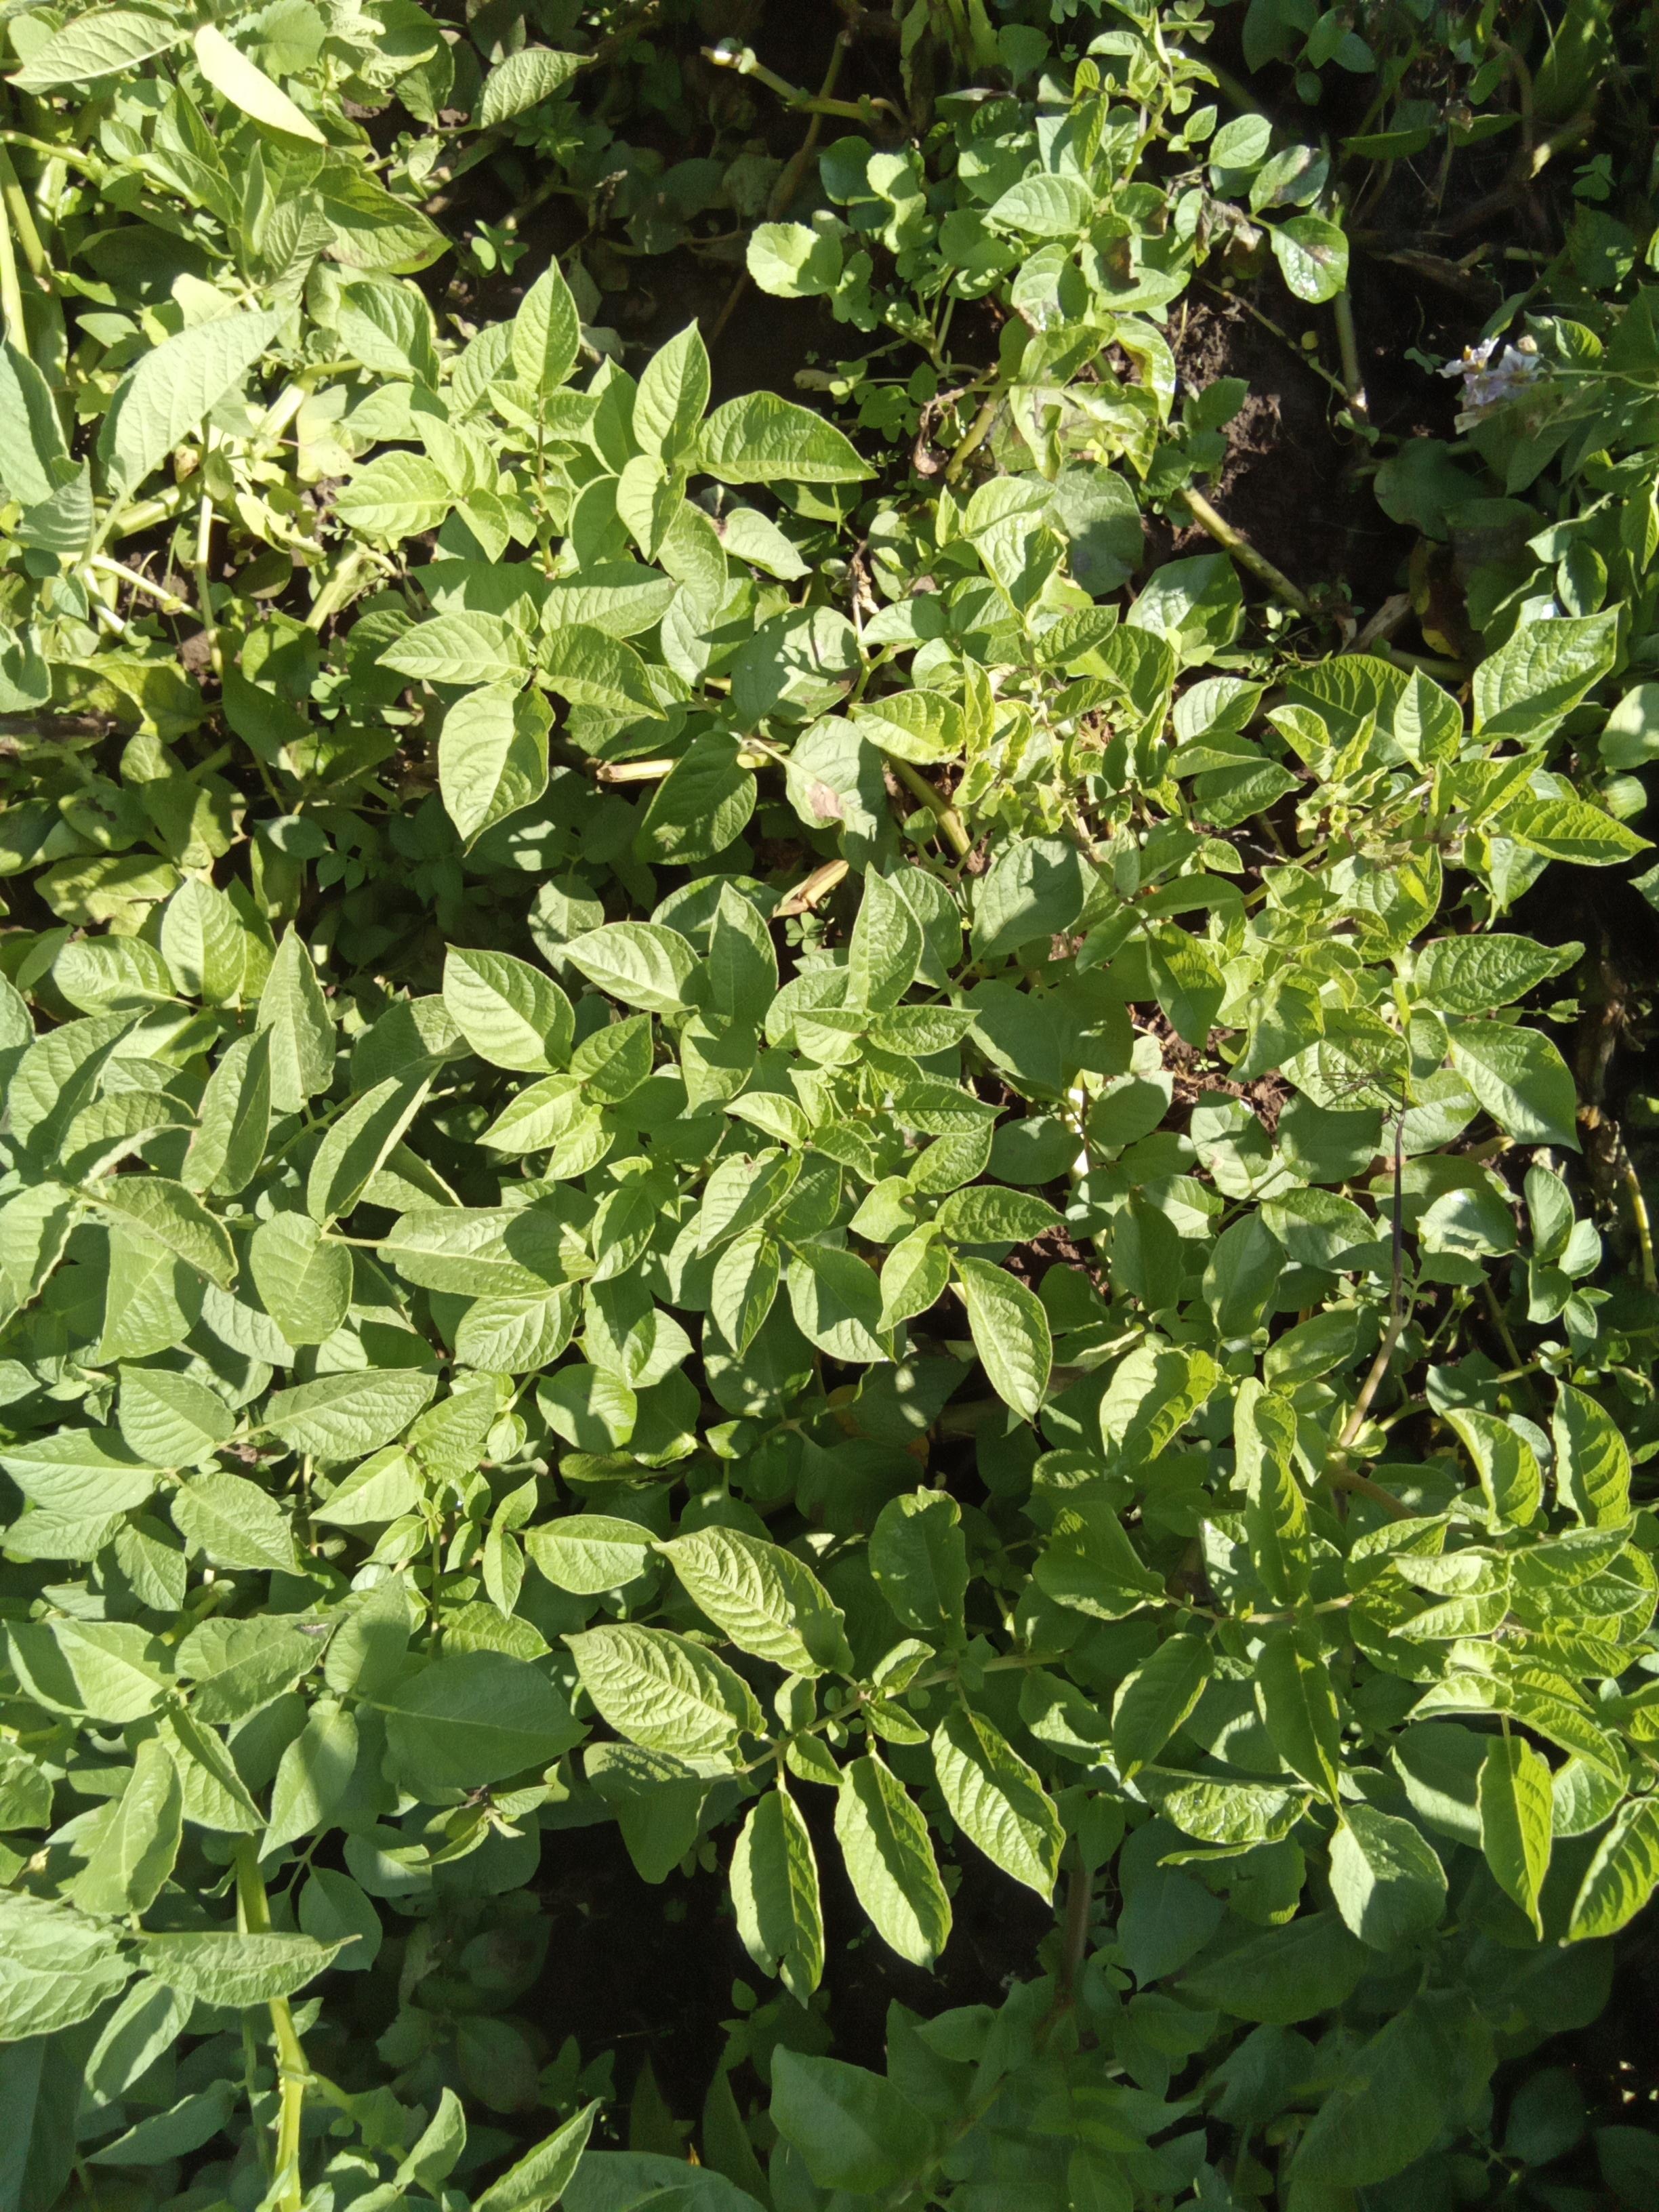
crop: potato
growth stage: vegetative
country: Kenya
